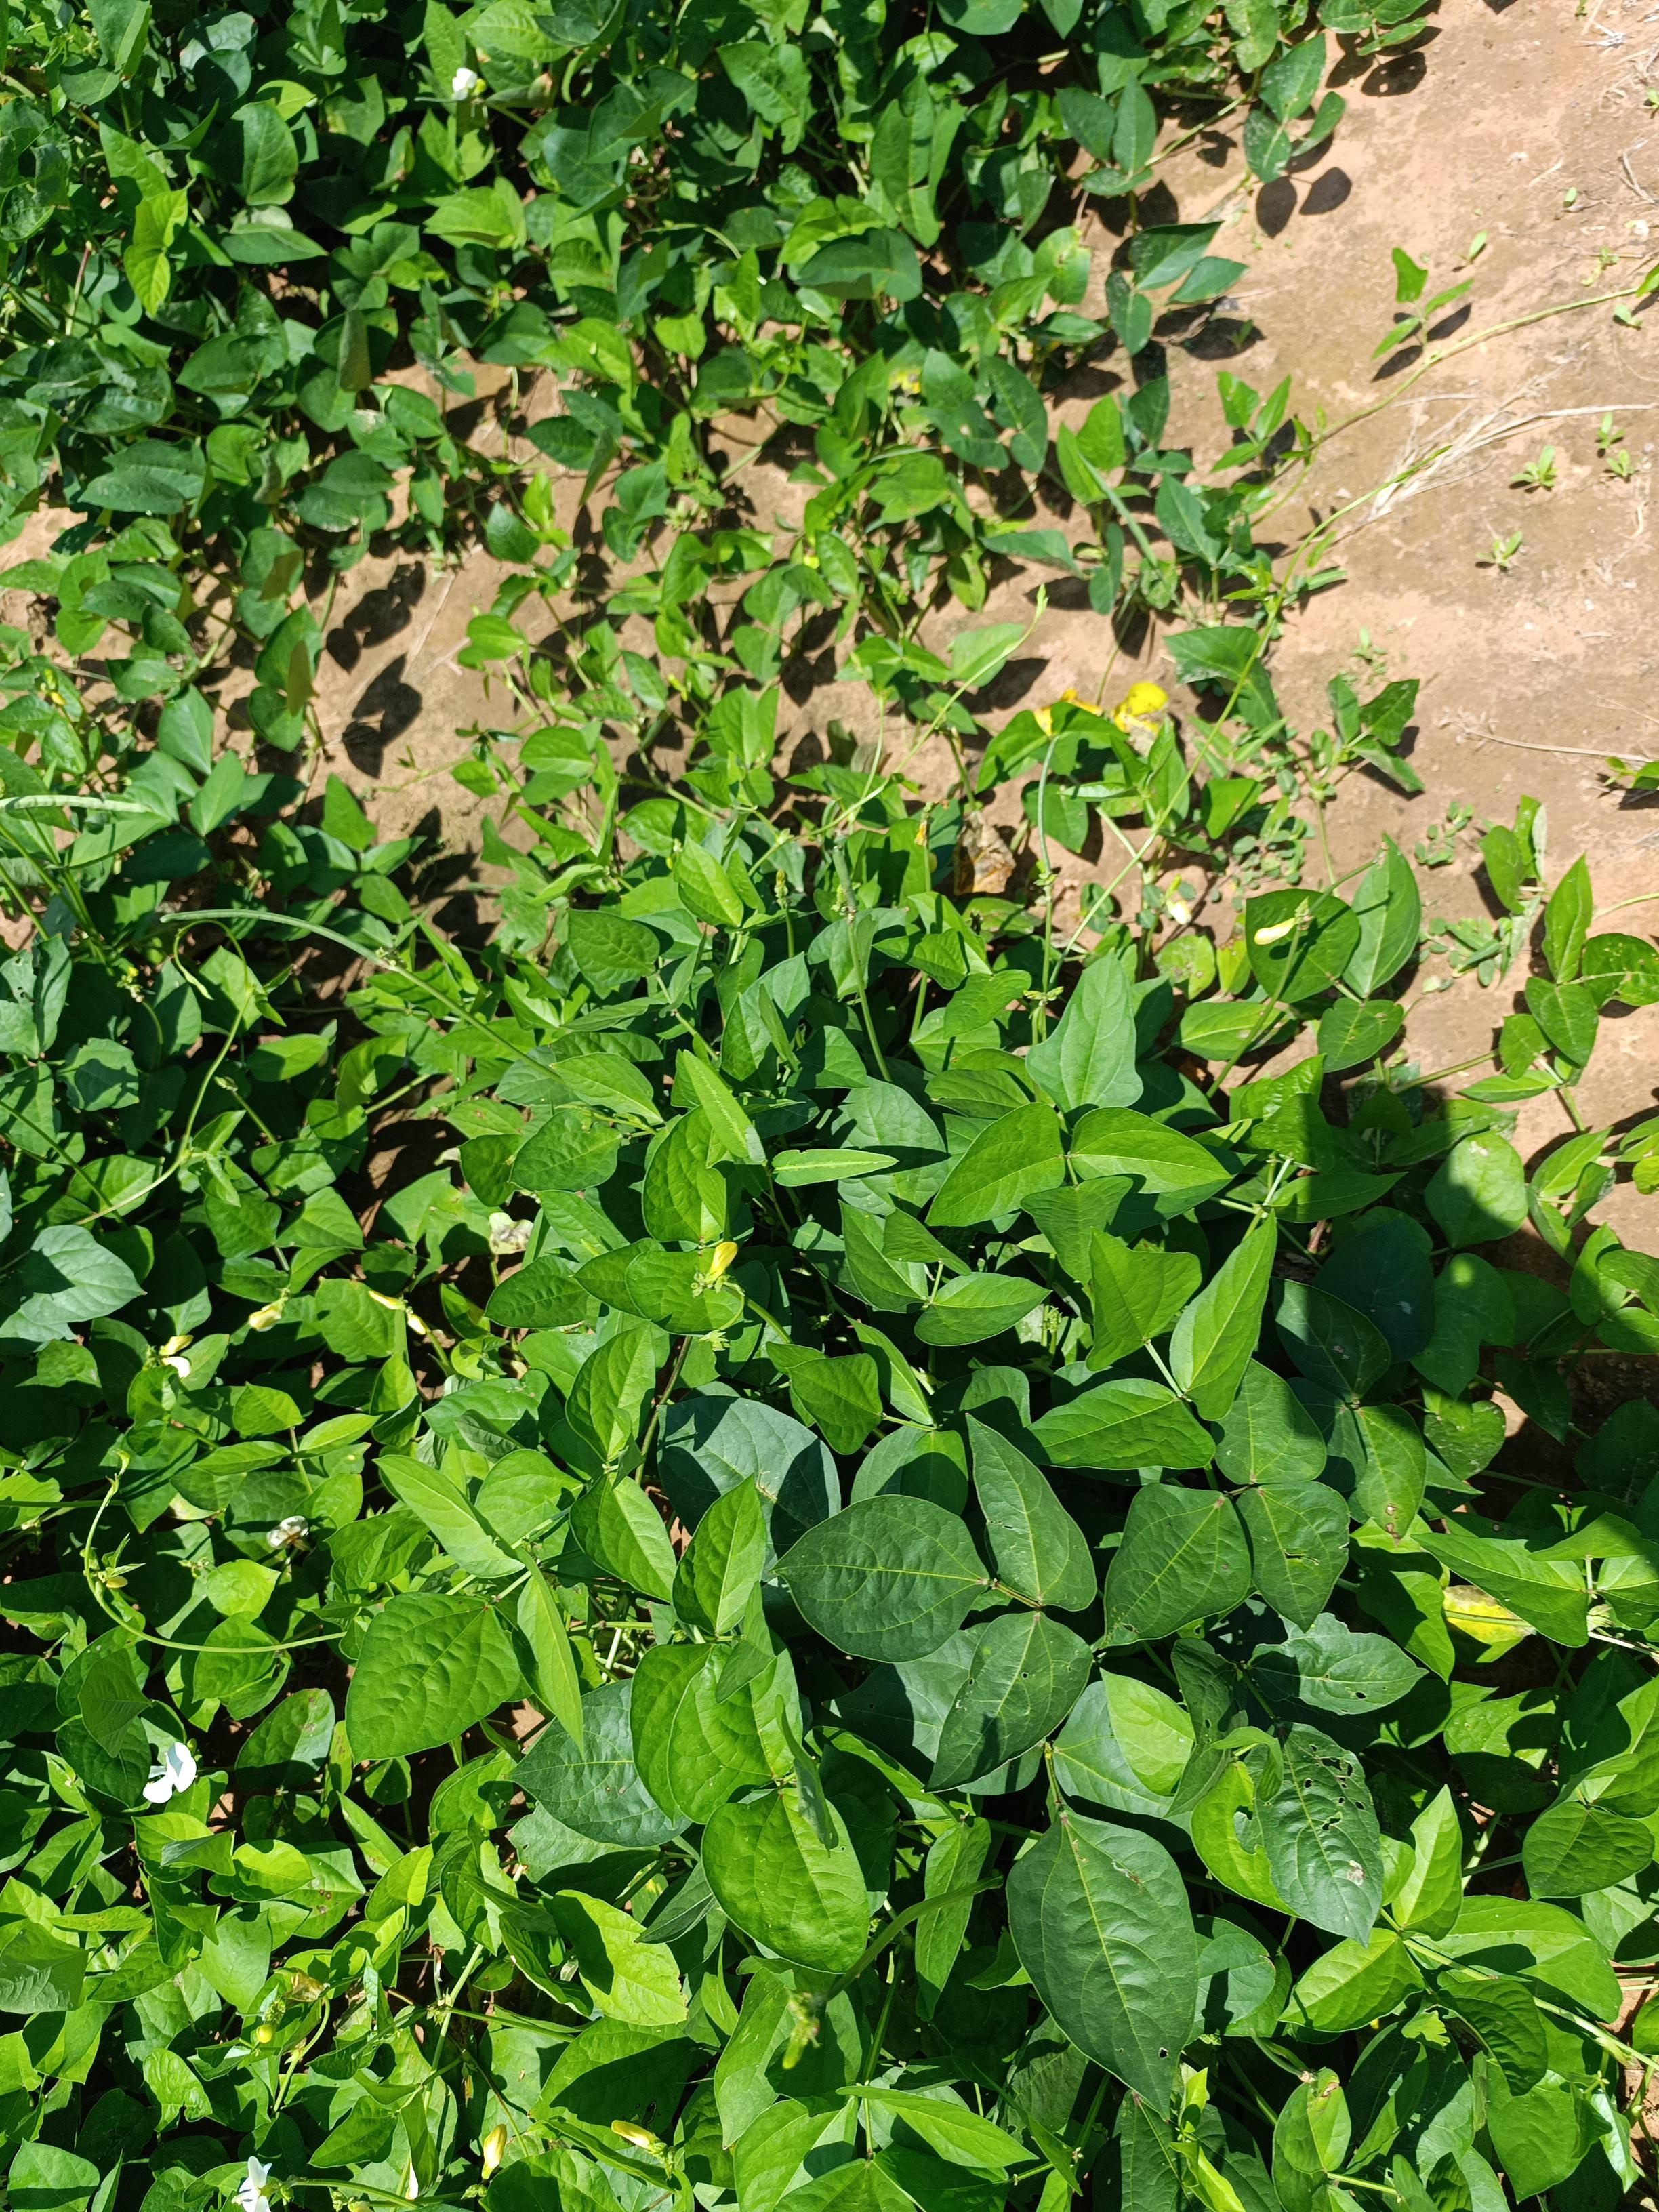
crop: cowpea
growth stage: development pod
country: Nigeria
